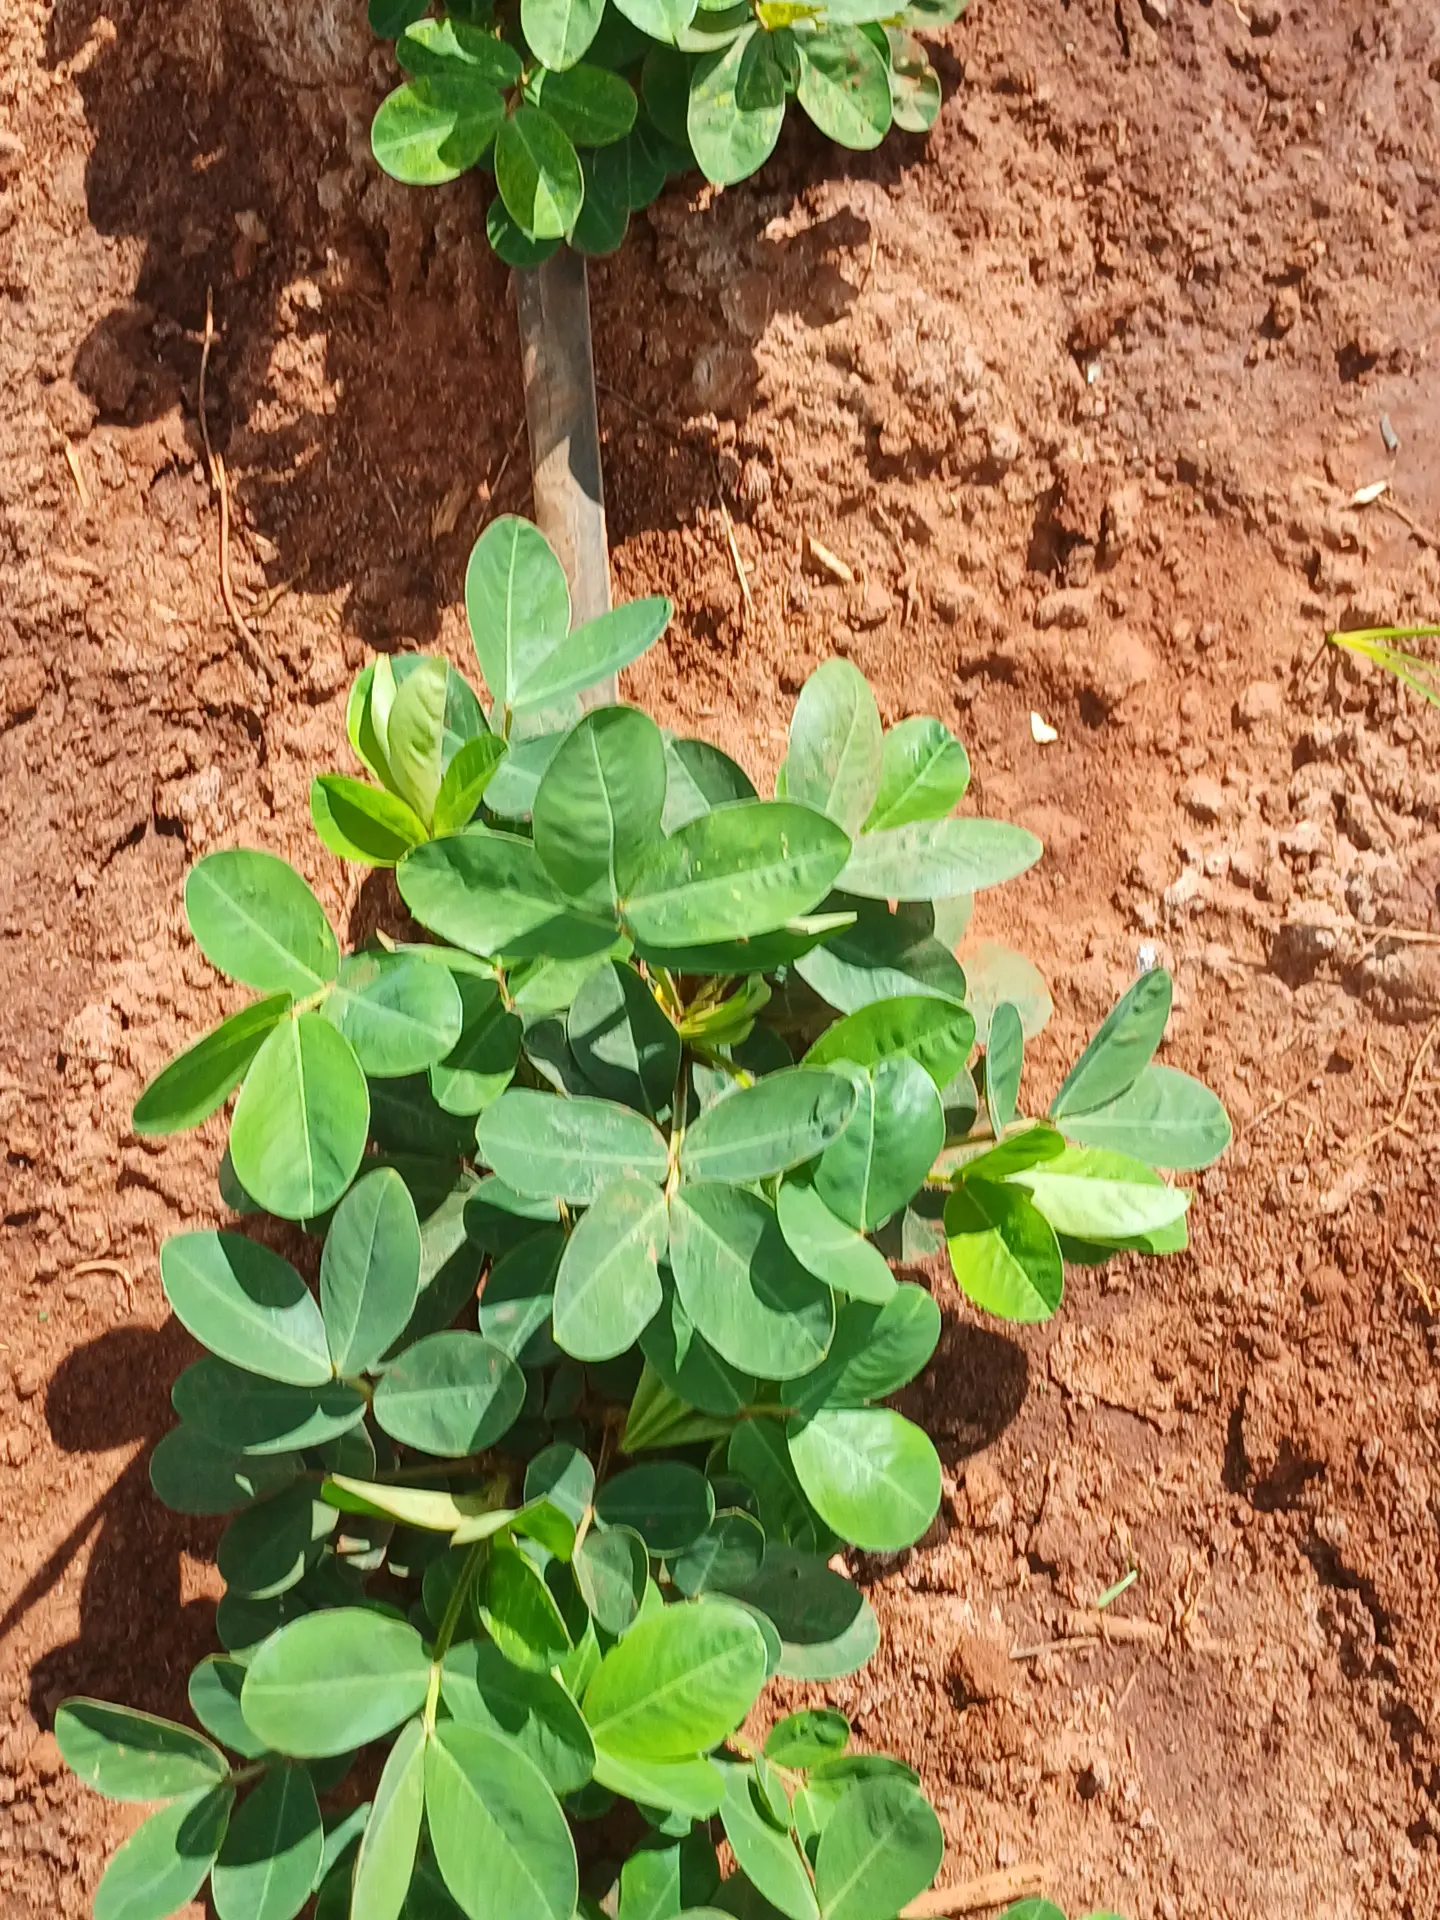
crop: groundnut
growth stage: vegetative
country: Kenya
